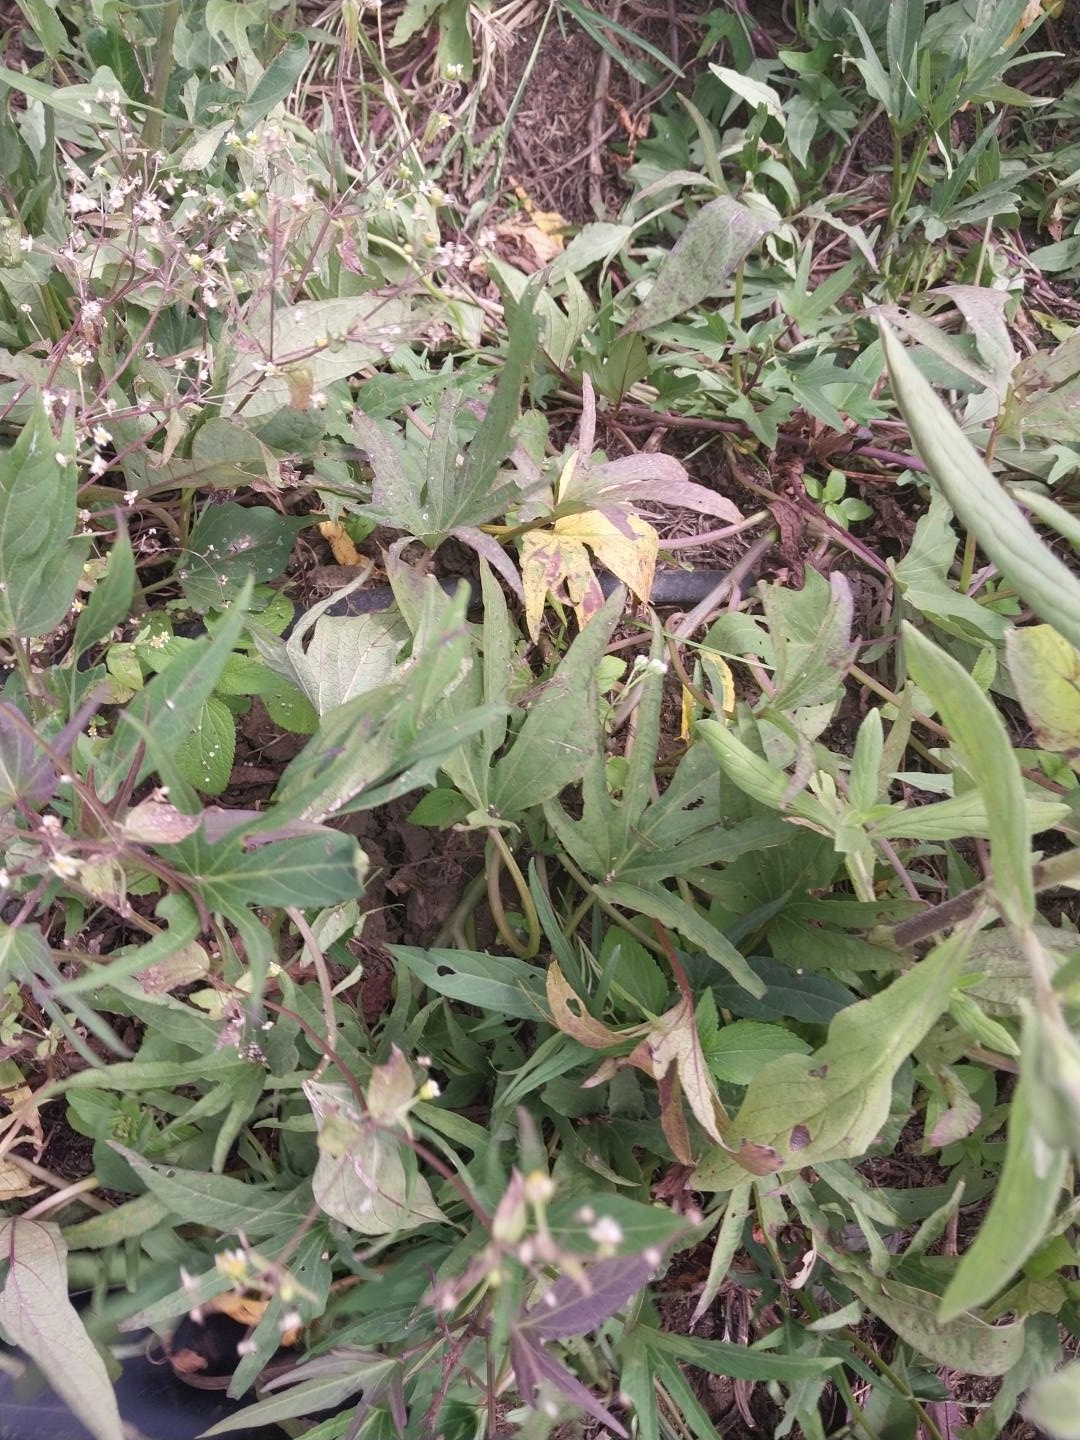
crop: sweet potato
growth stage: flowering
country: Tanzania
